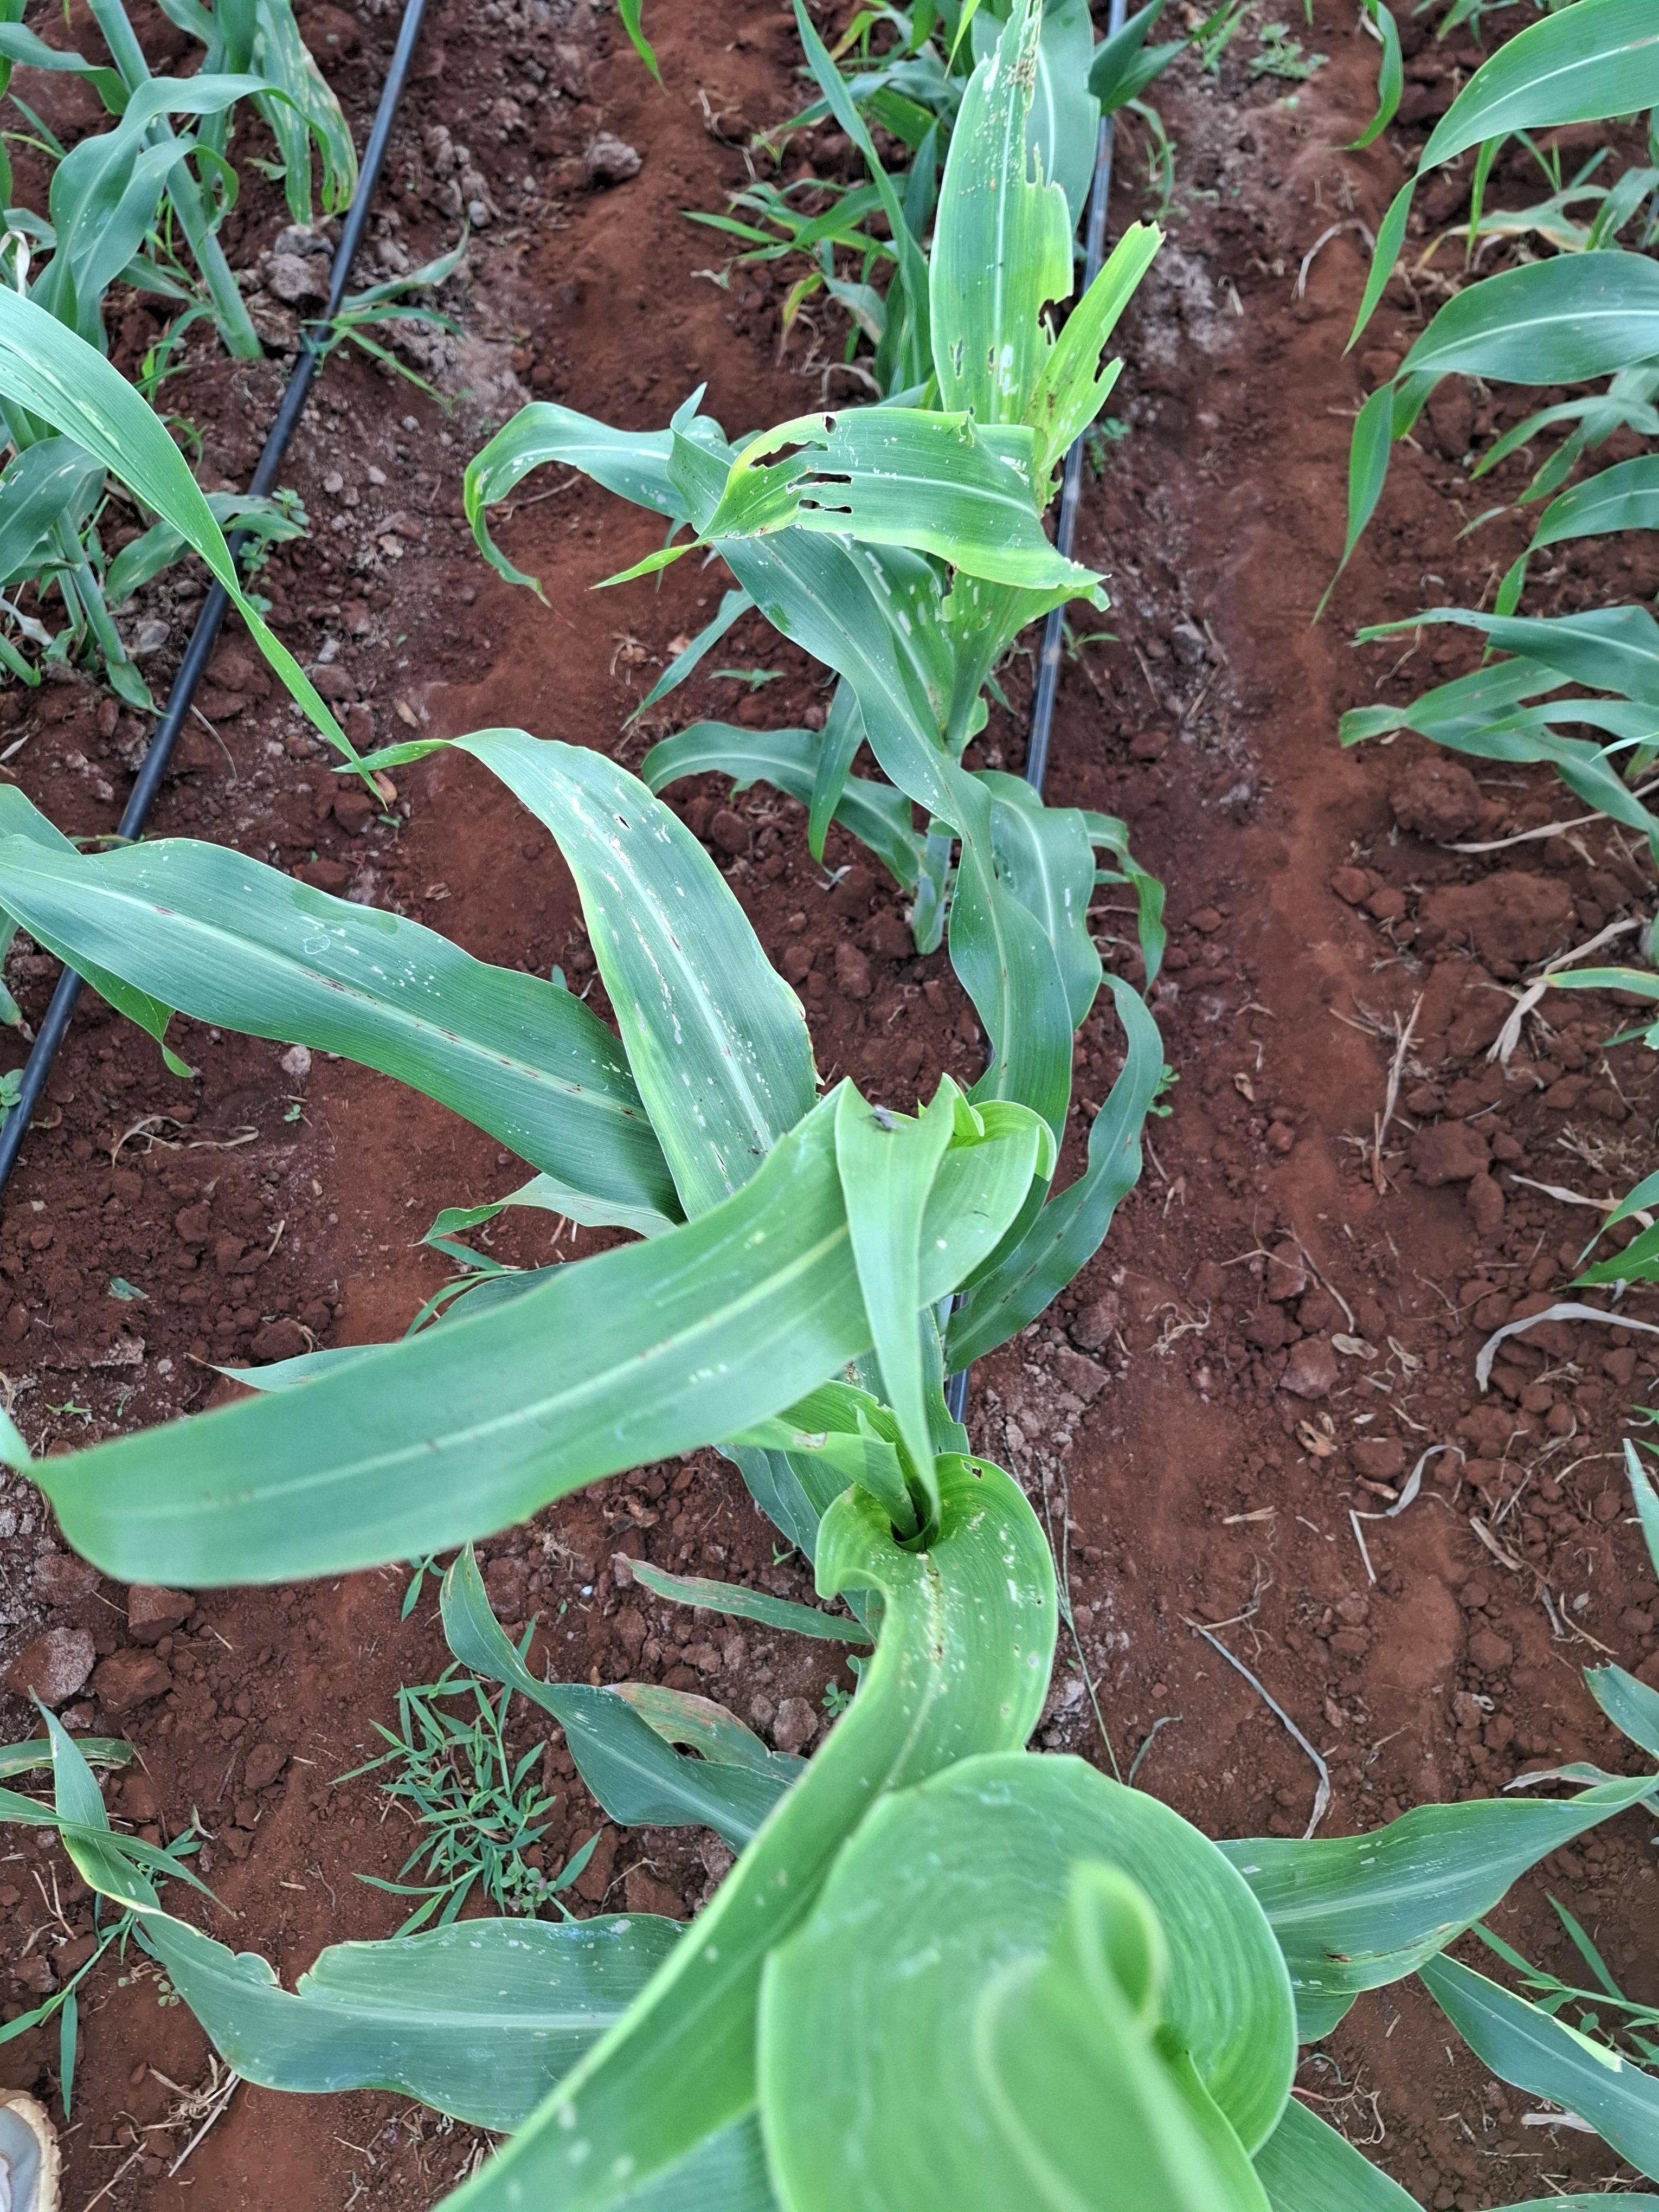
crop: sorghum
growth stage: elongation stem
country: Kenya
